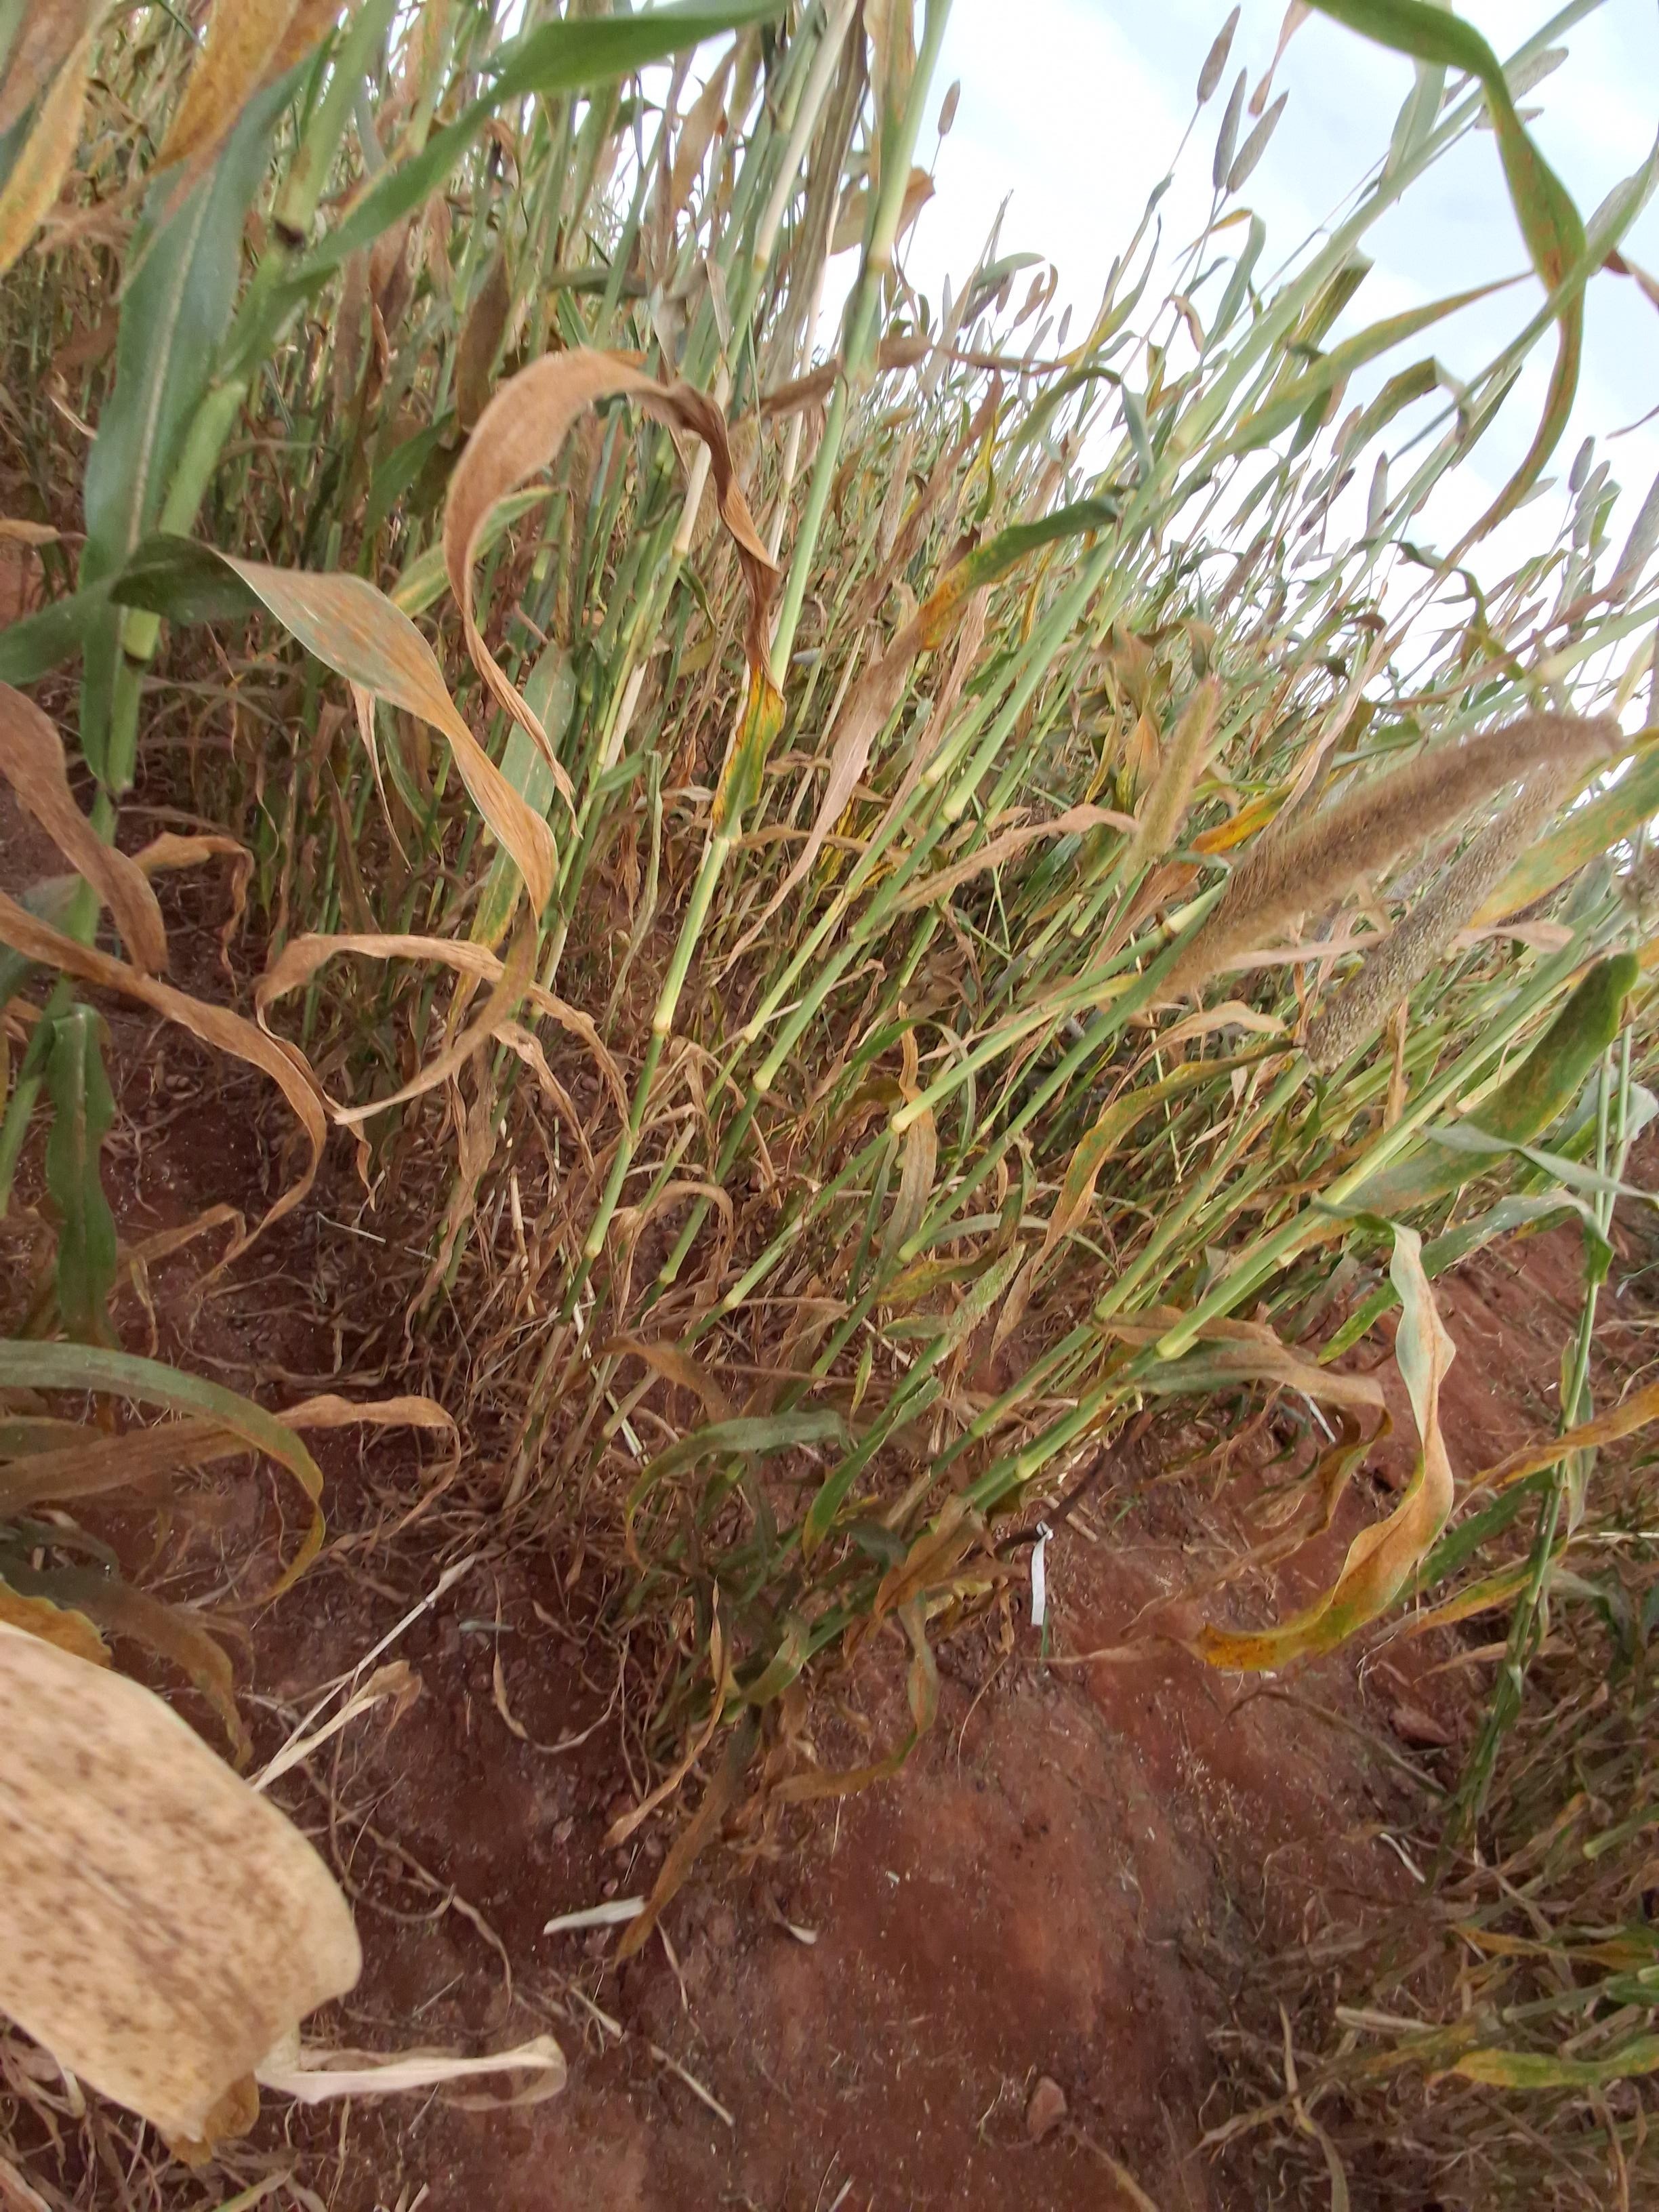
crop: pearl millet
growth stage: filling grain
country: Kenya
